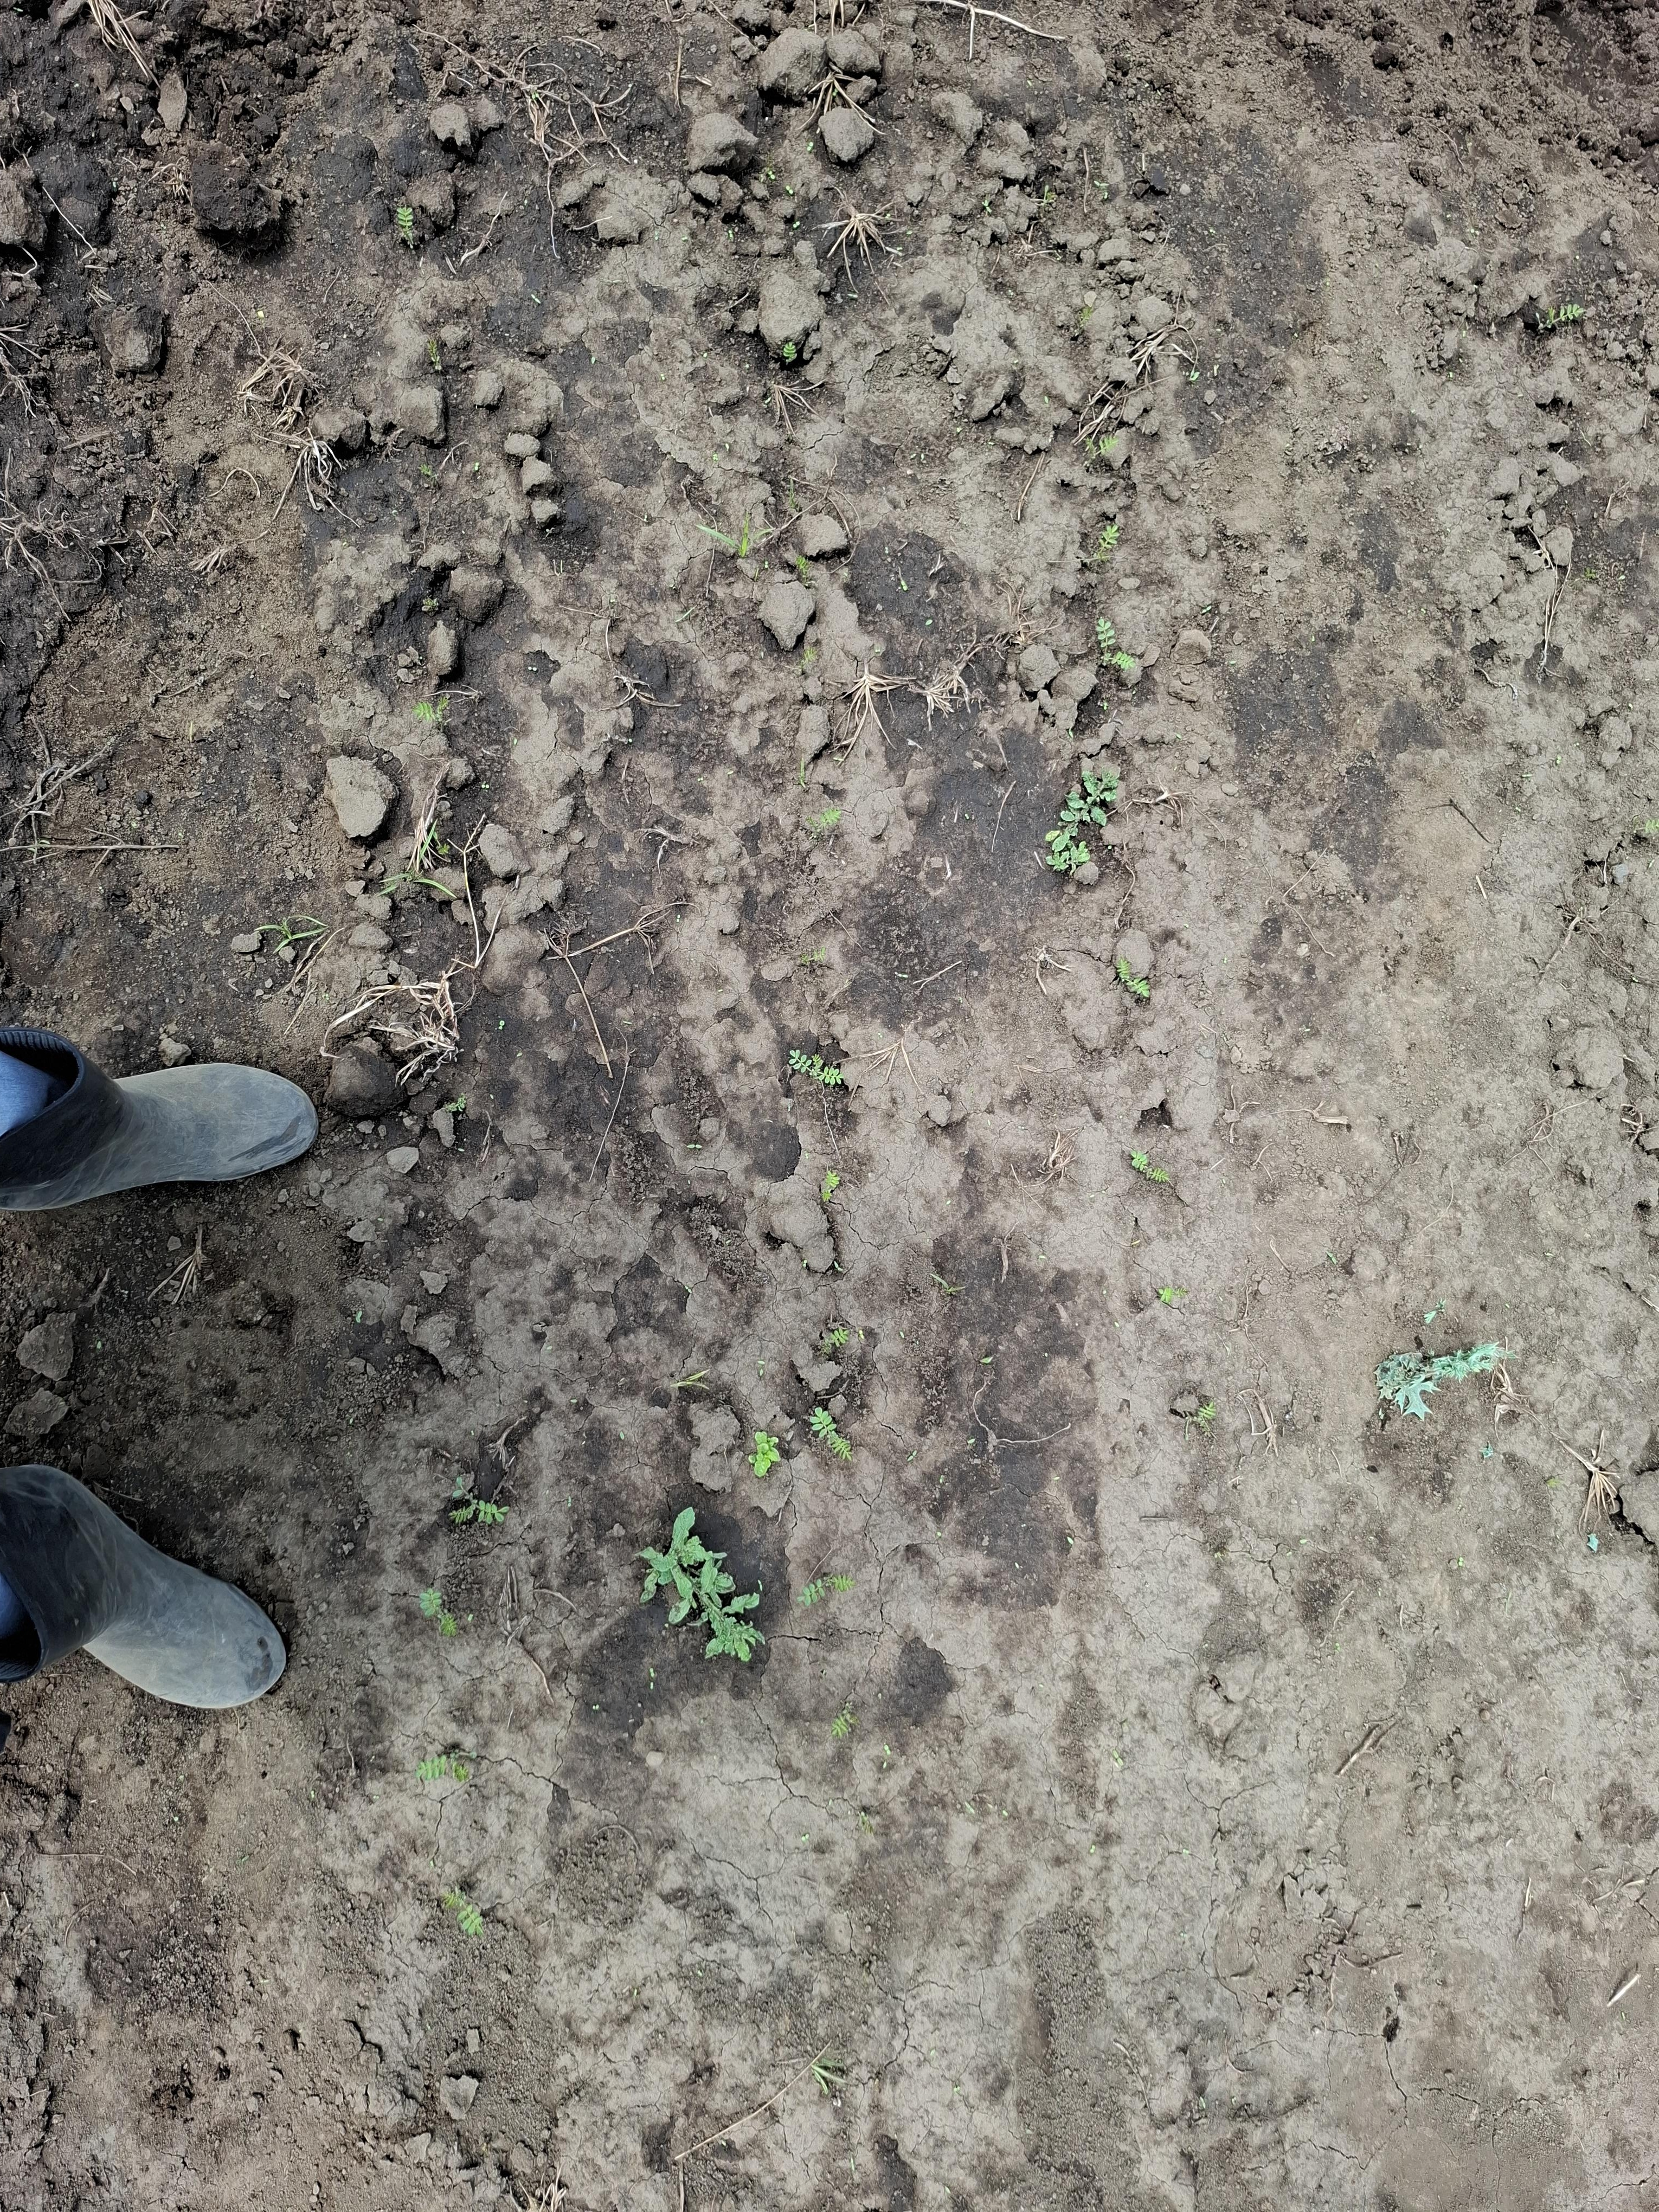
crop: chickpea
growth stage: emergence
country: Tanzania
